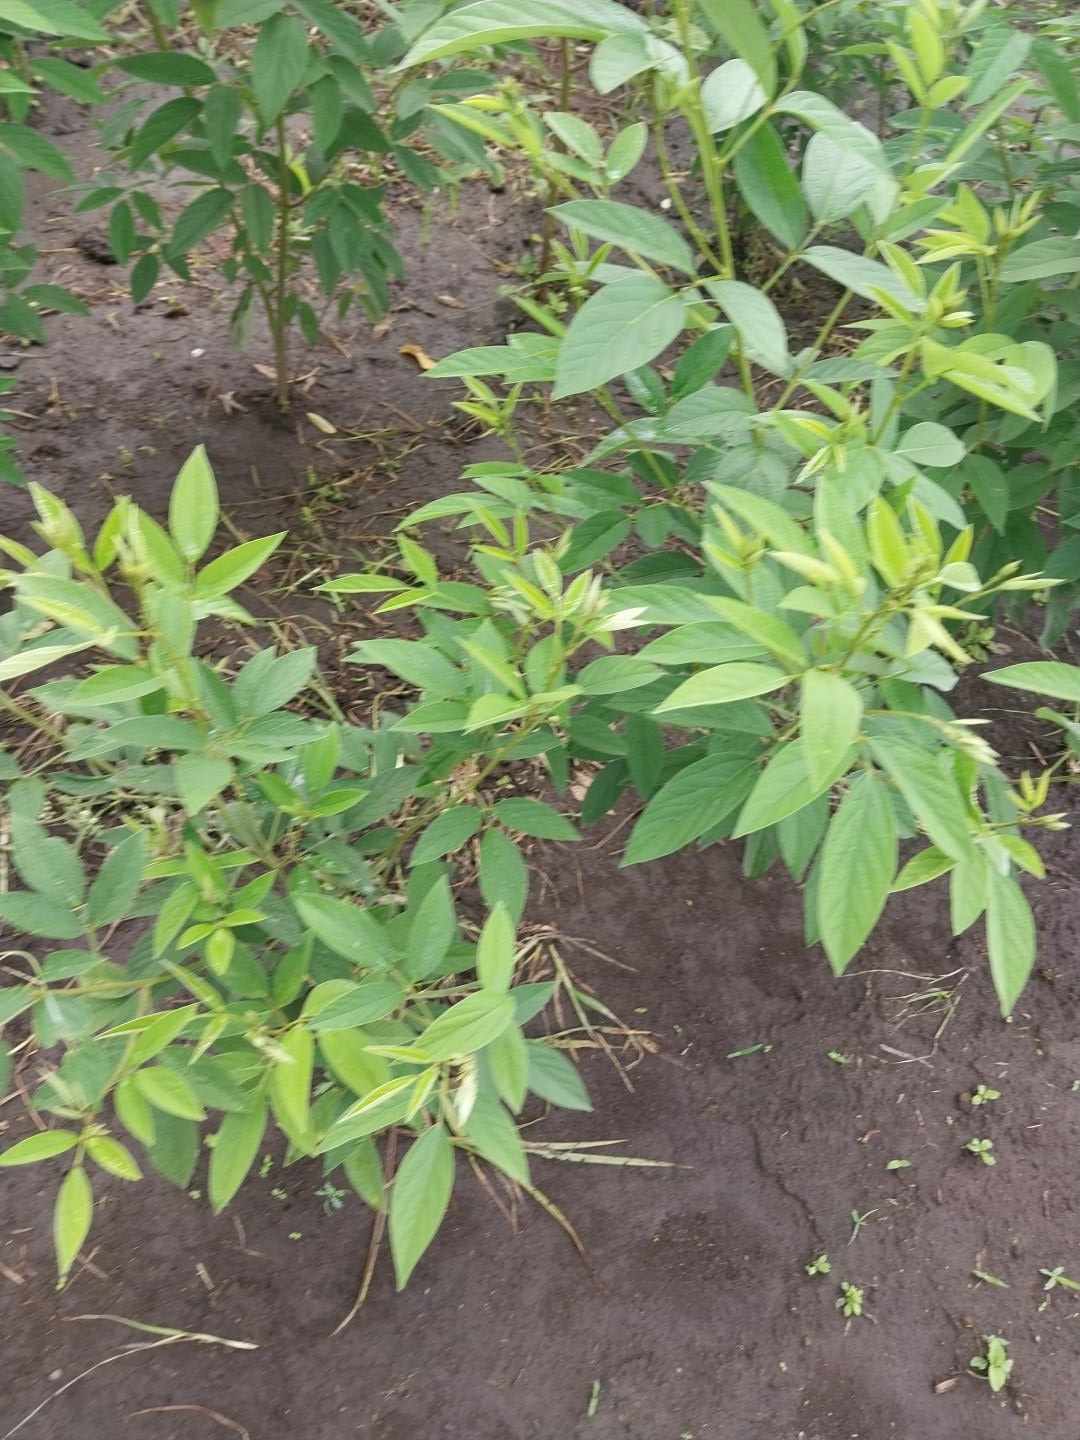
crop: pigeonpea
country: Tanzania
